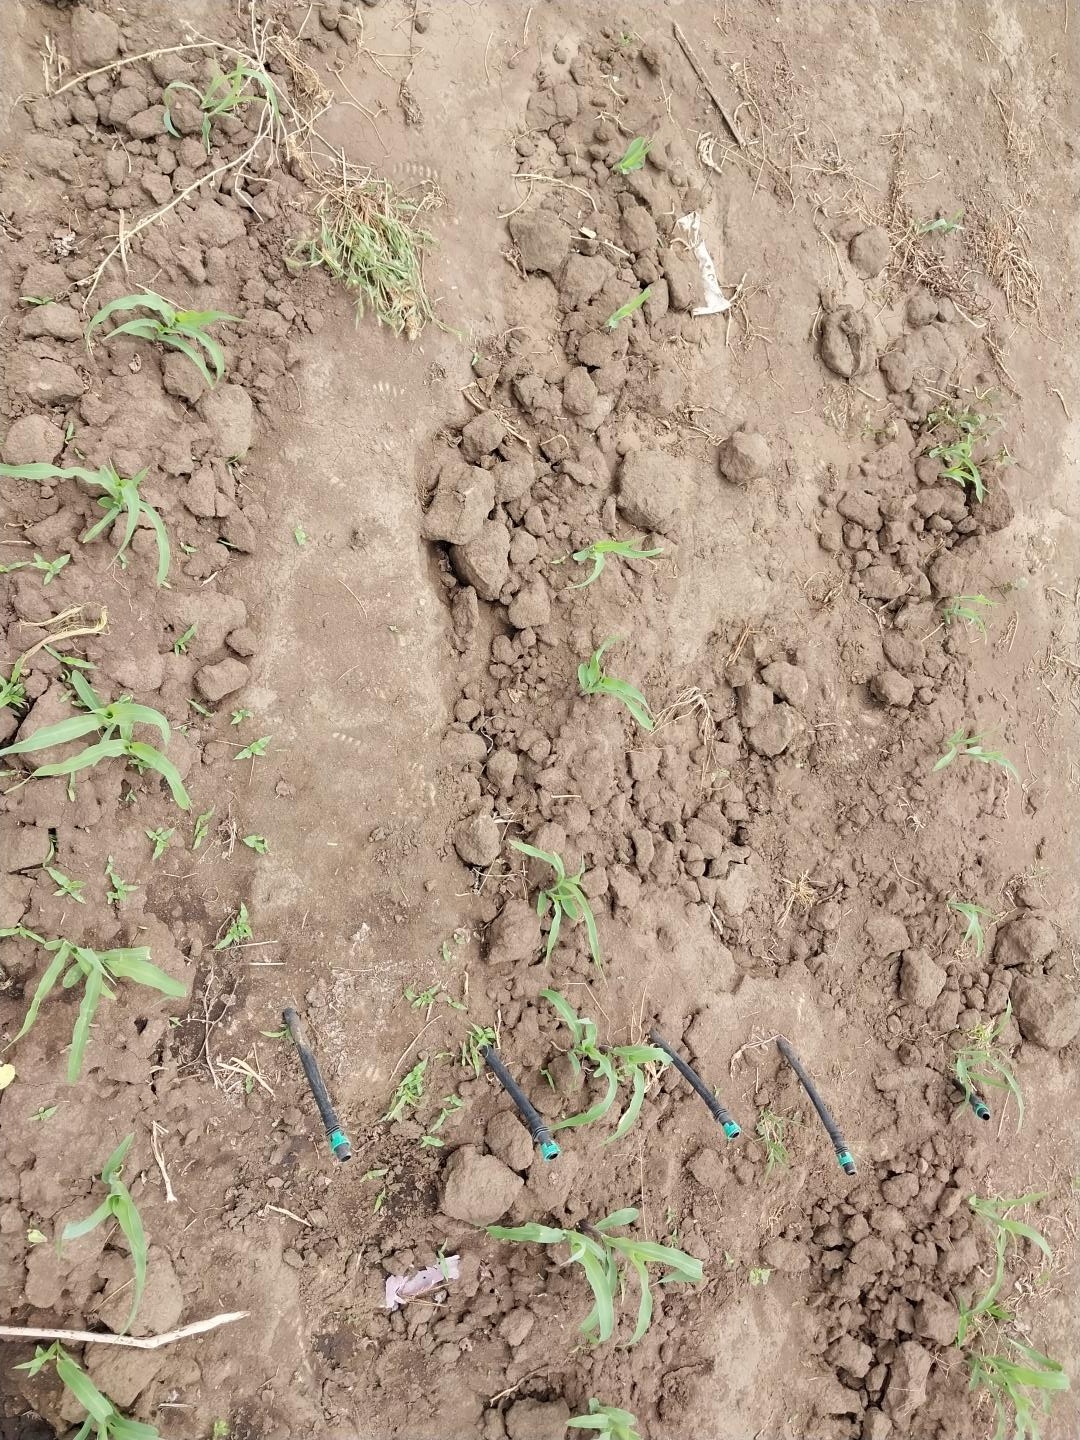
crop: maize
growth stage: emergence
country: Tanzania
